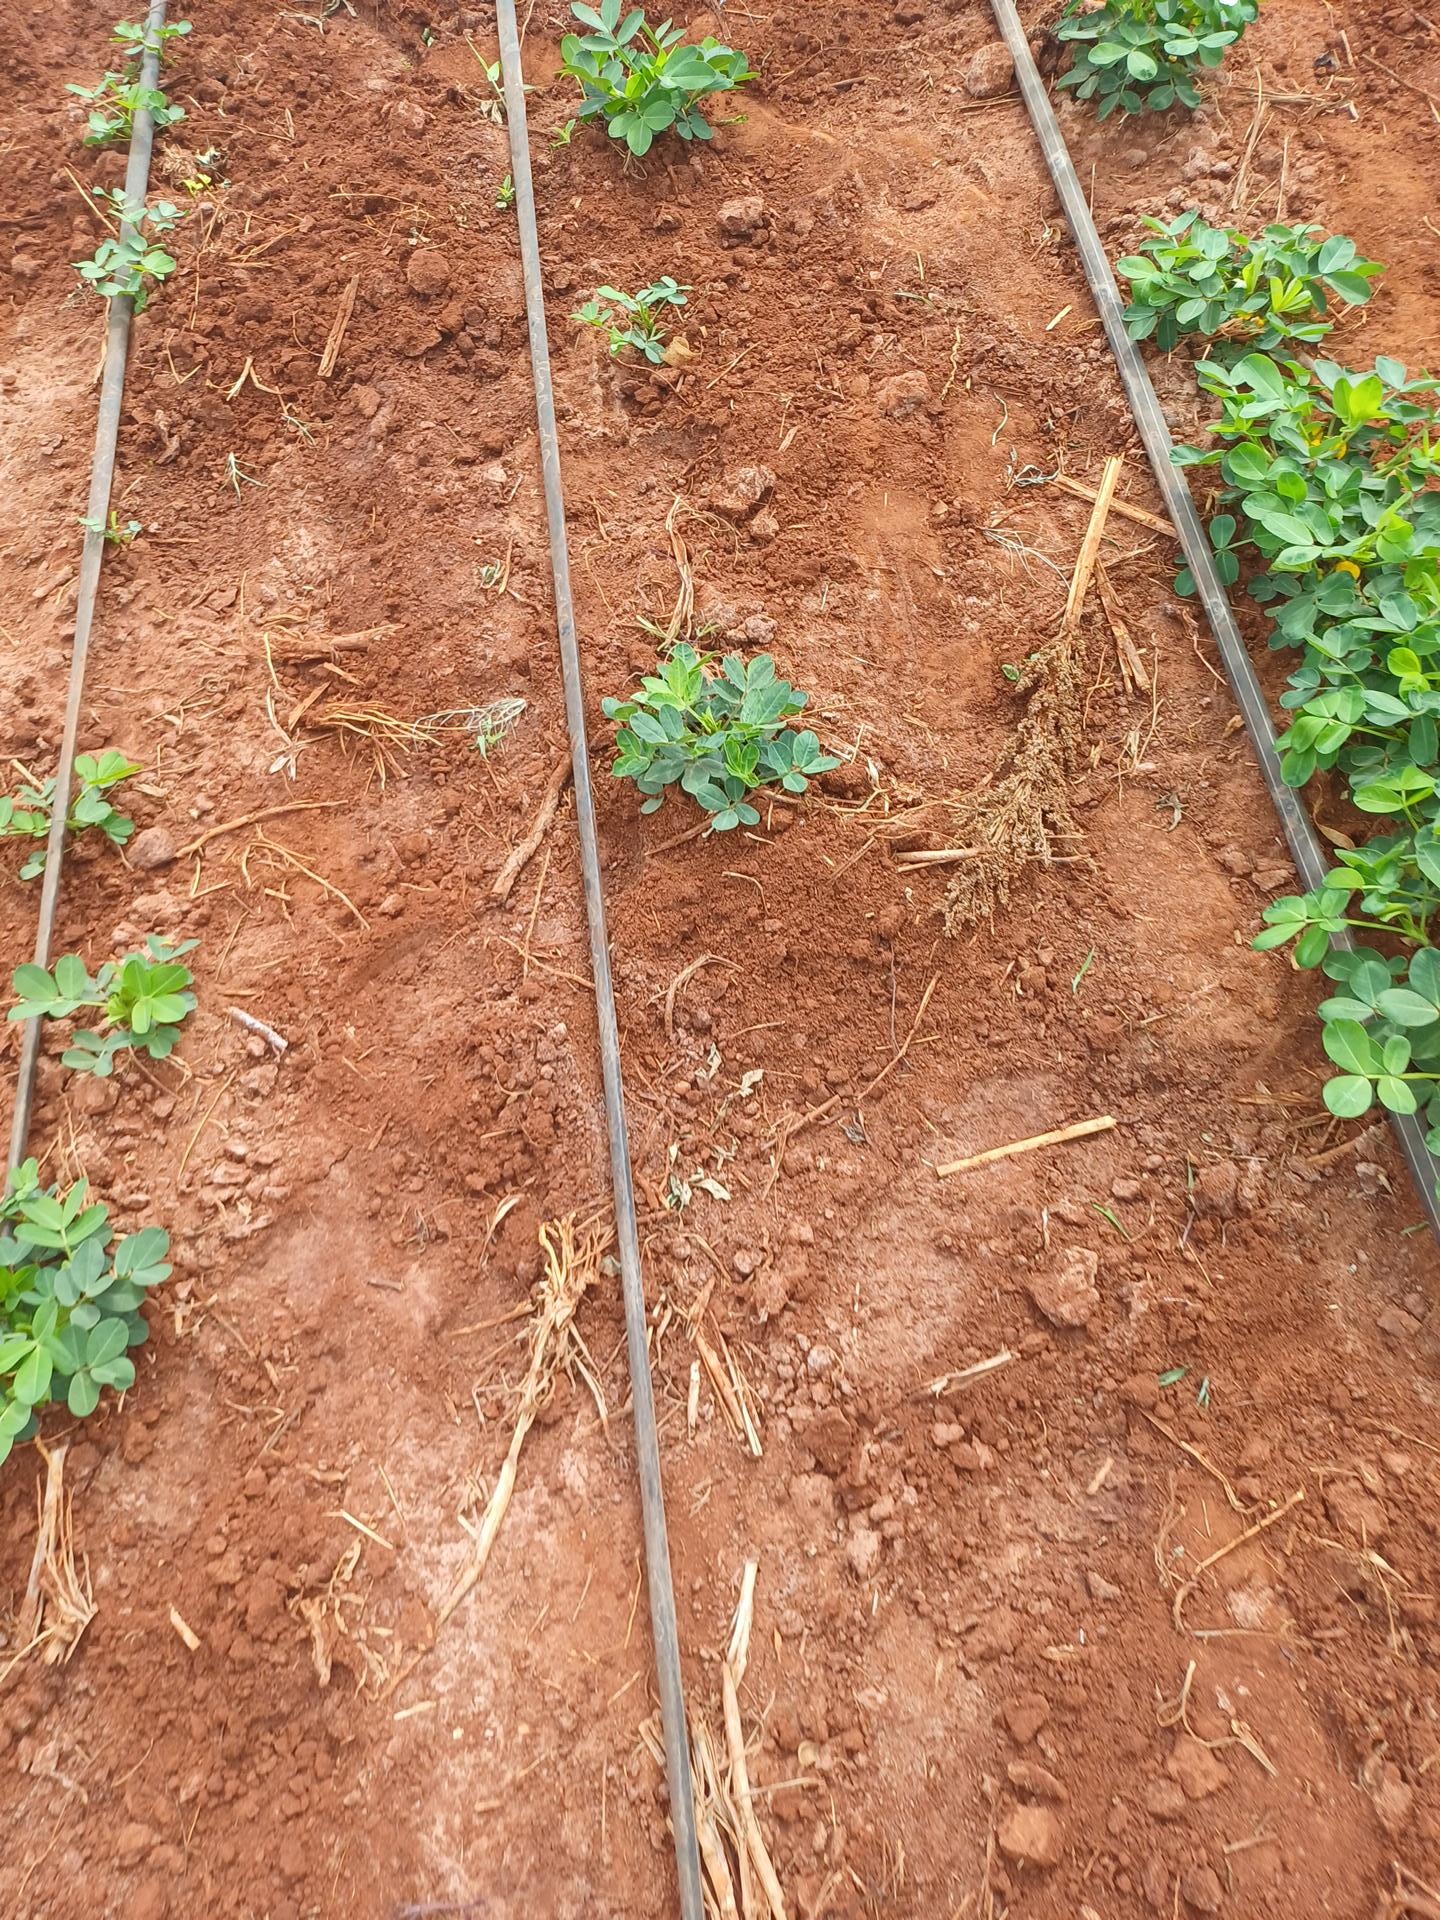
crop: groundnut
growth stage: vegetative
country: Kenya
